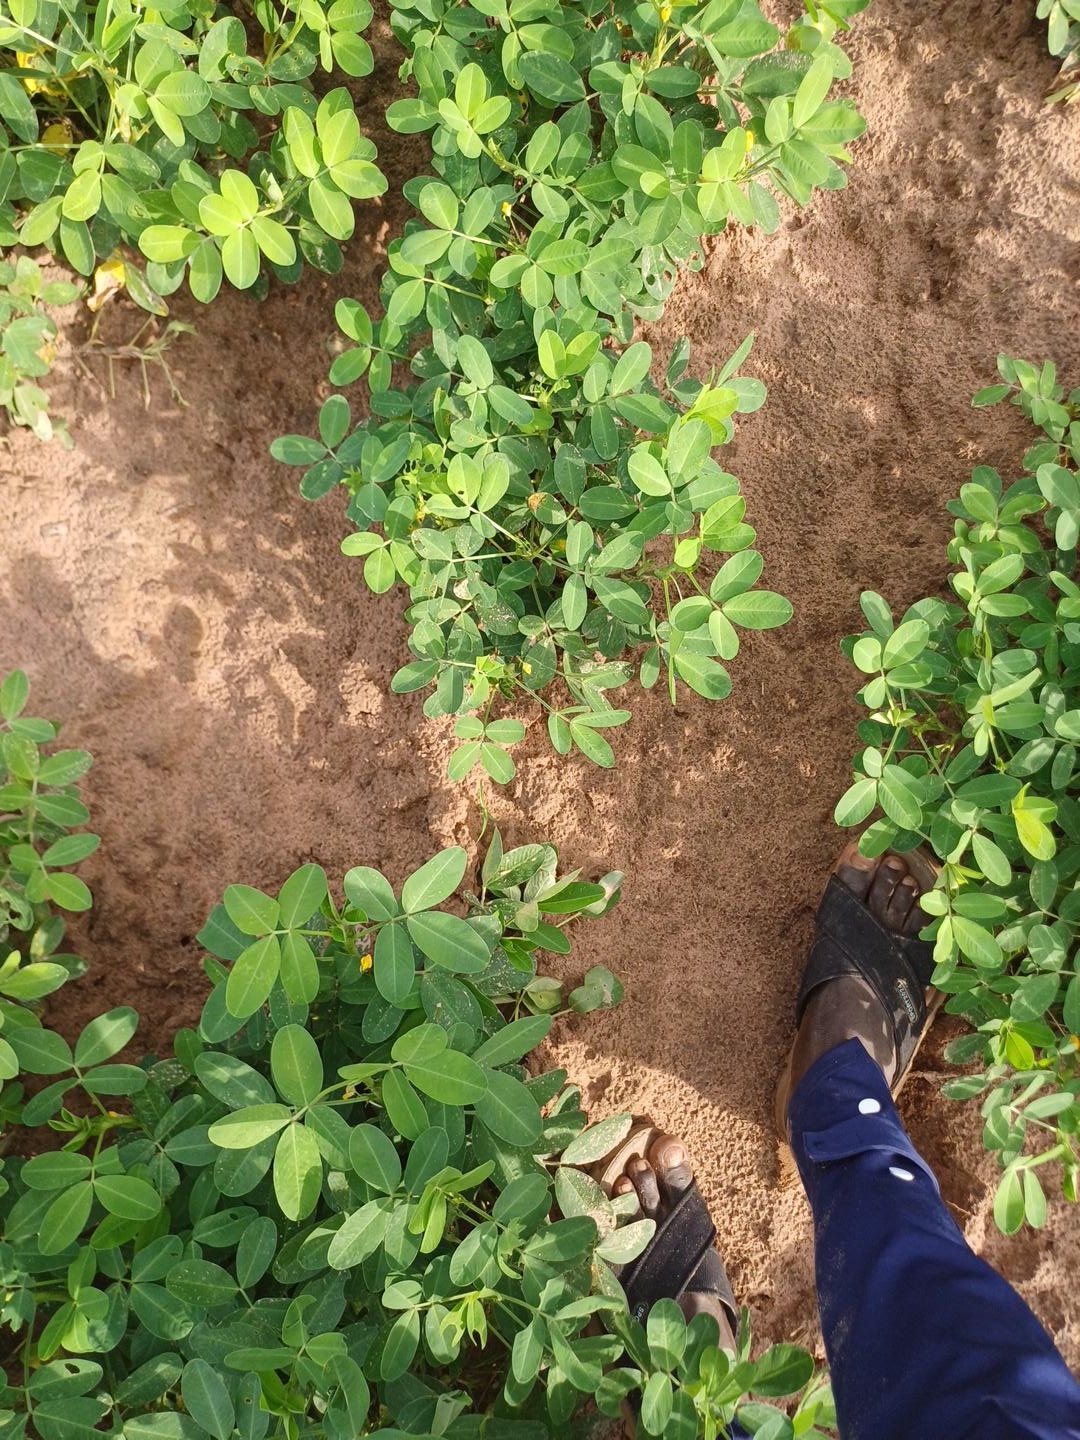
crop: groundnut
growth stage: flowering
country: Senegal
